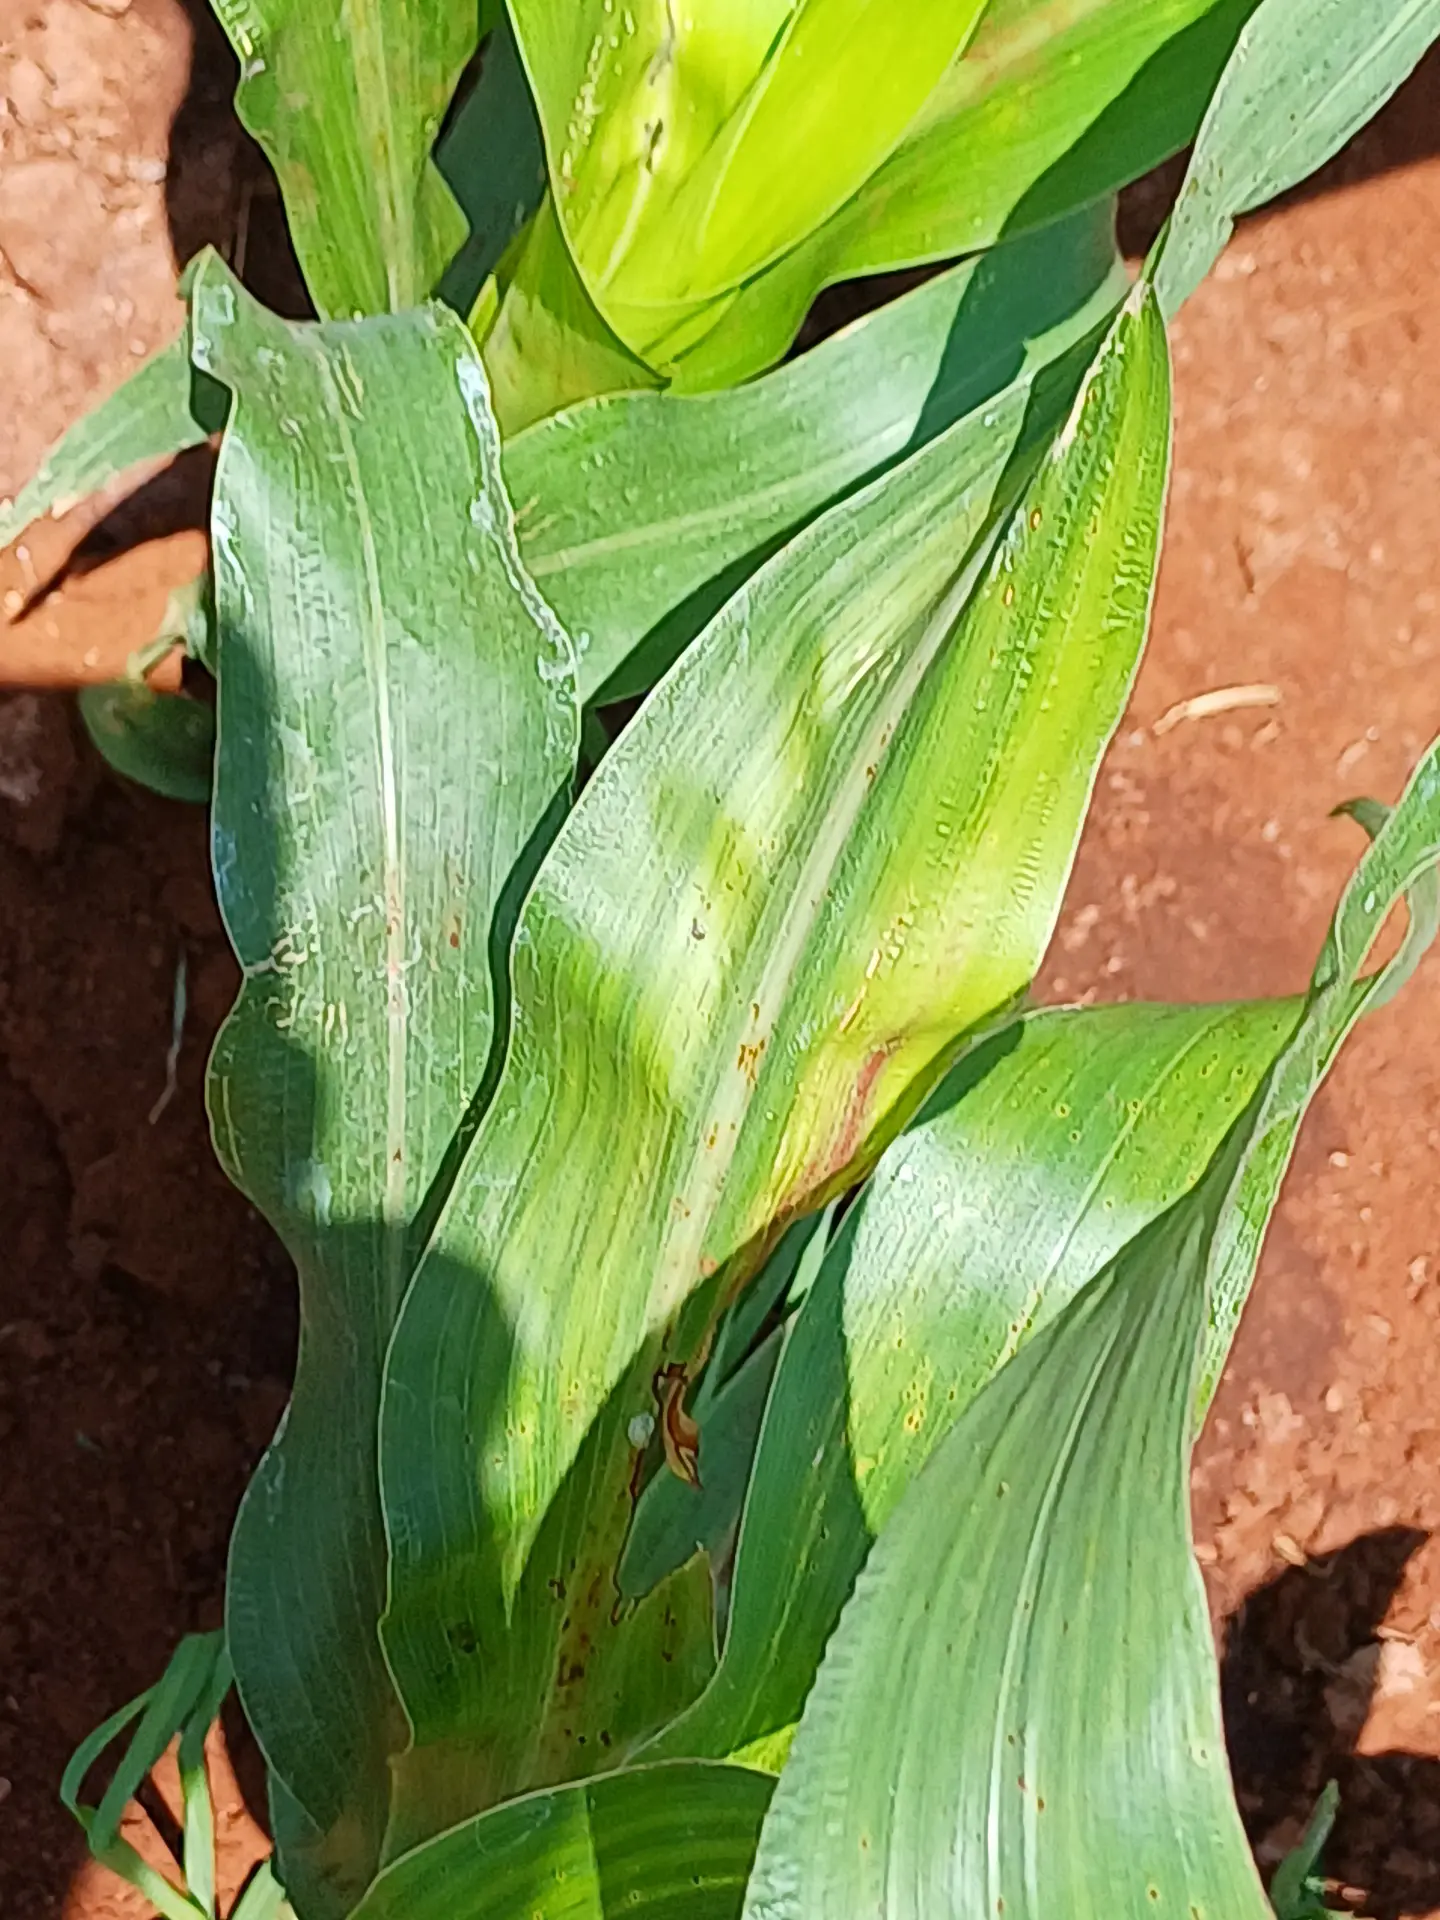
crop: sorghum
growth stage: vegetative
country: Kenya
